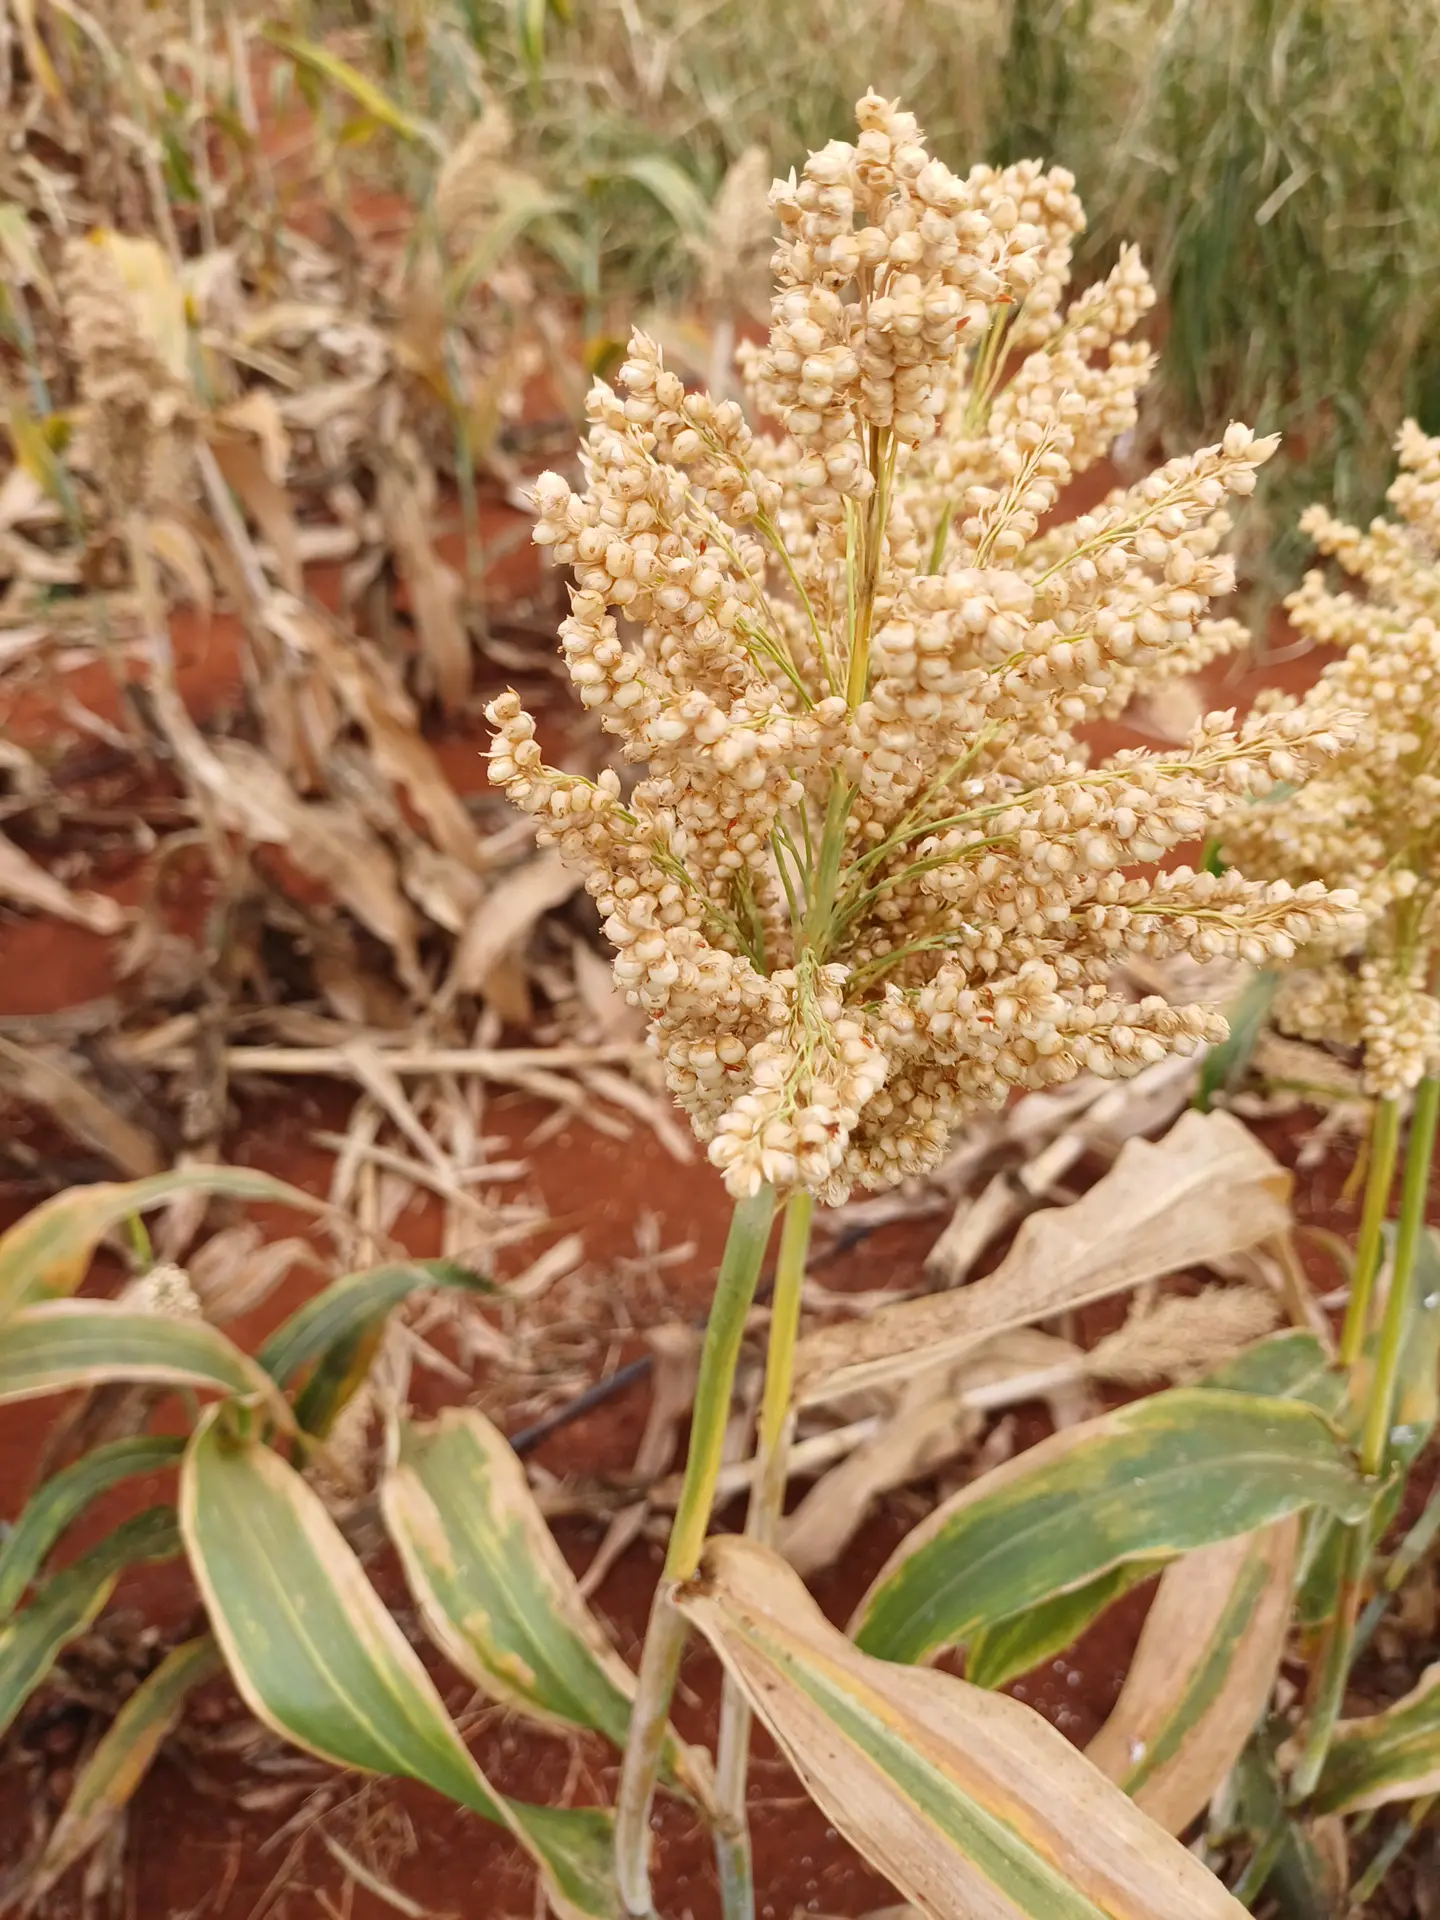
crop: sorghum
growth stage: maturity
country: Kenya
